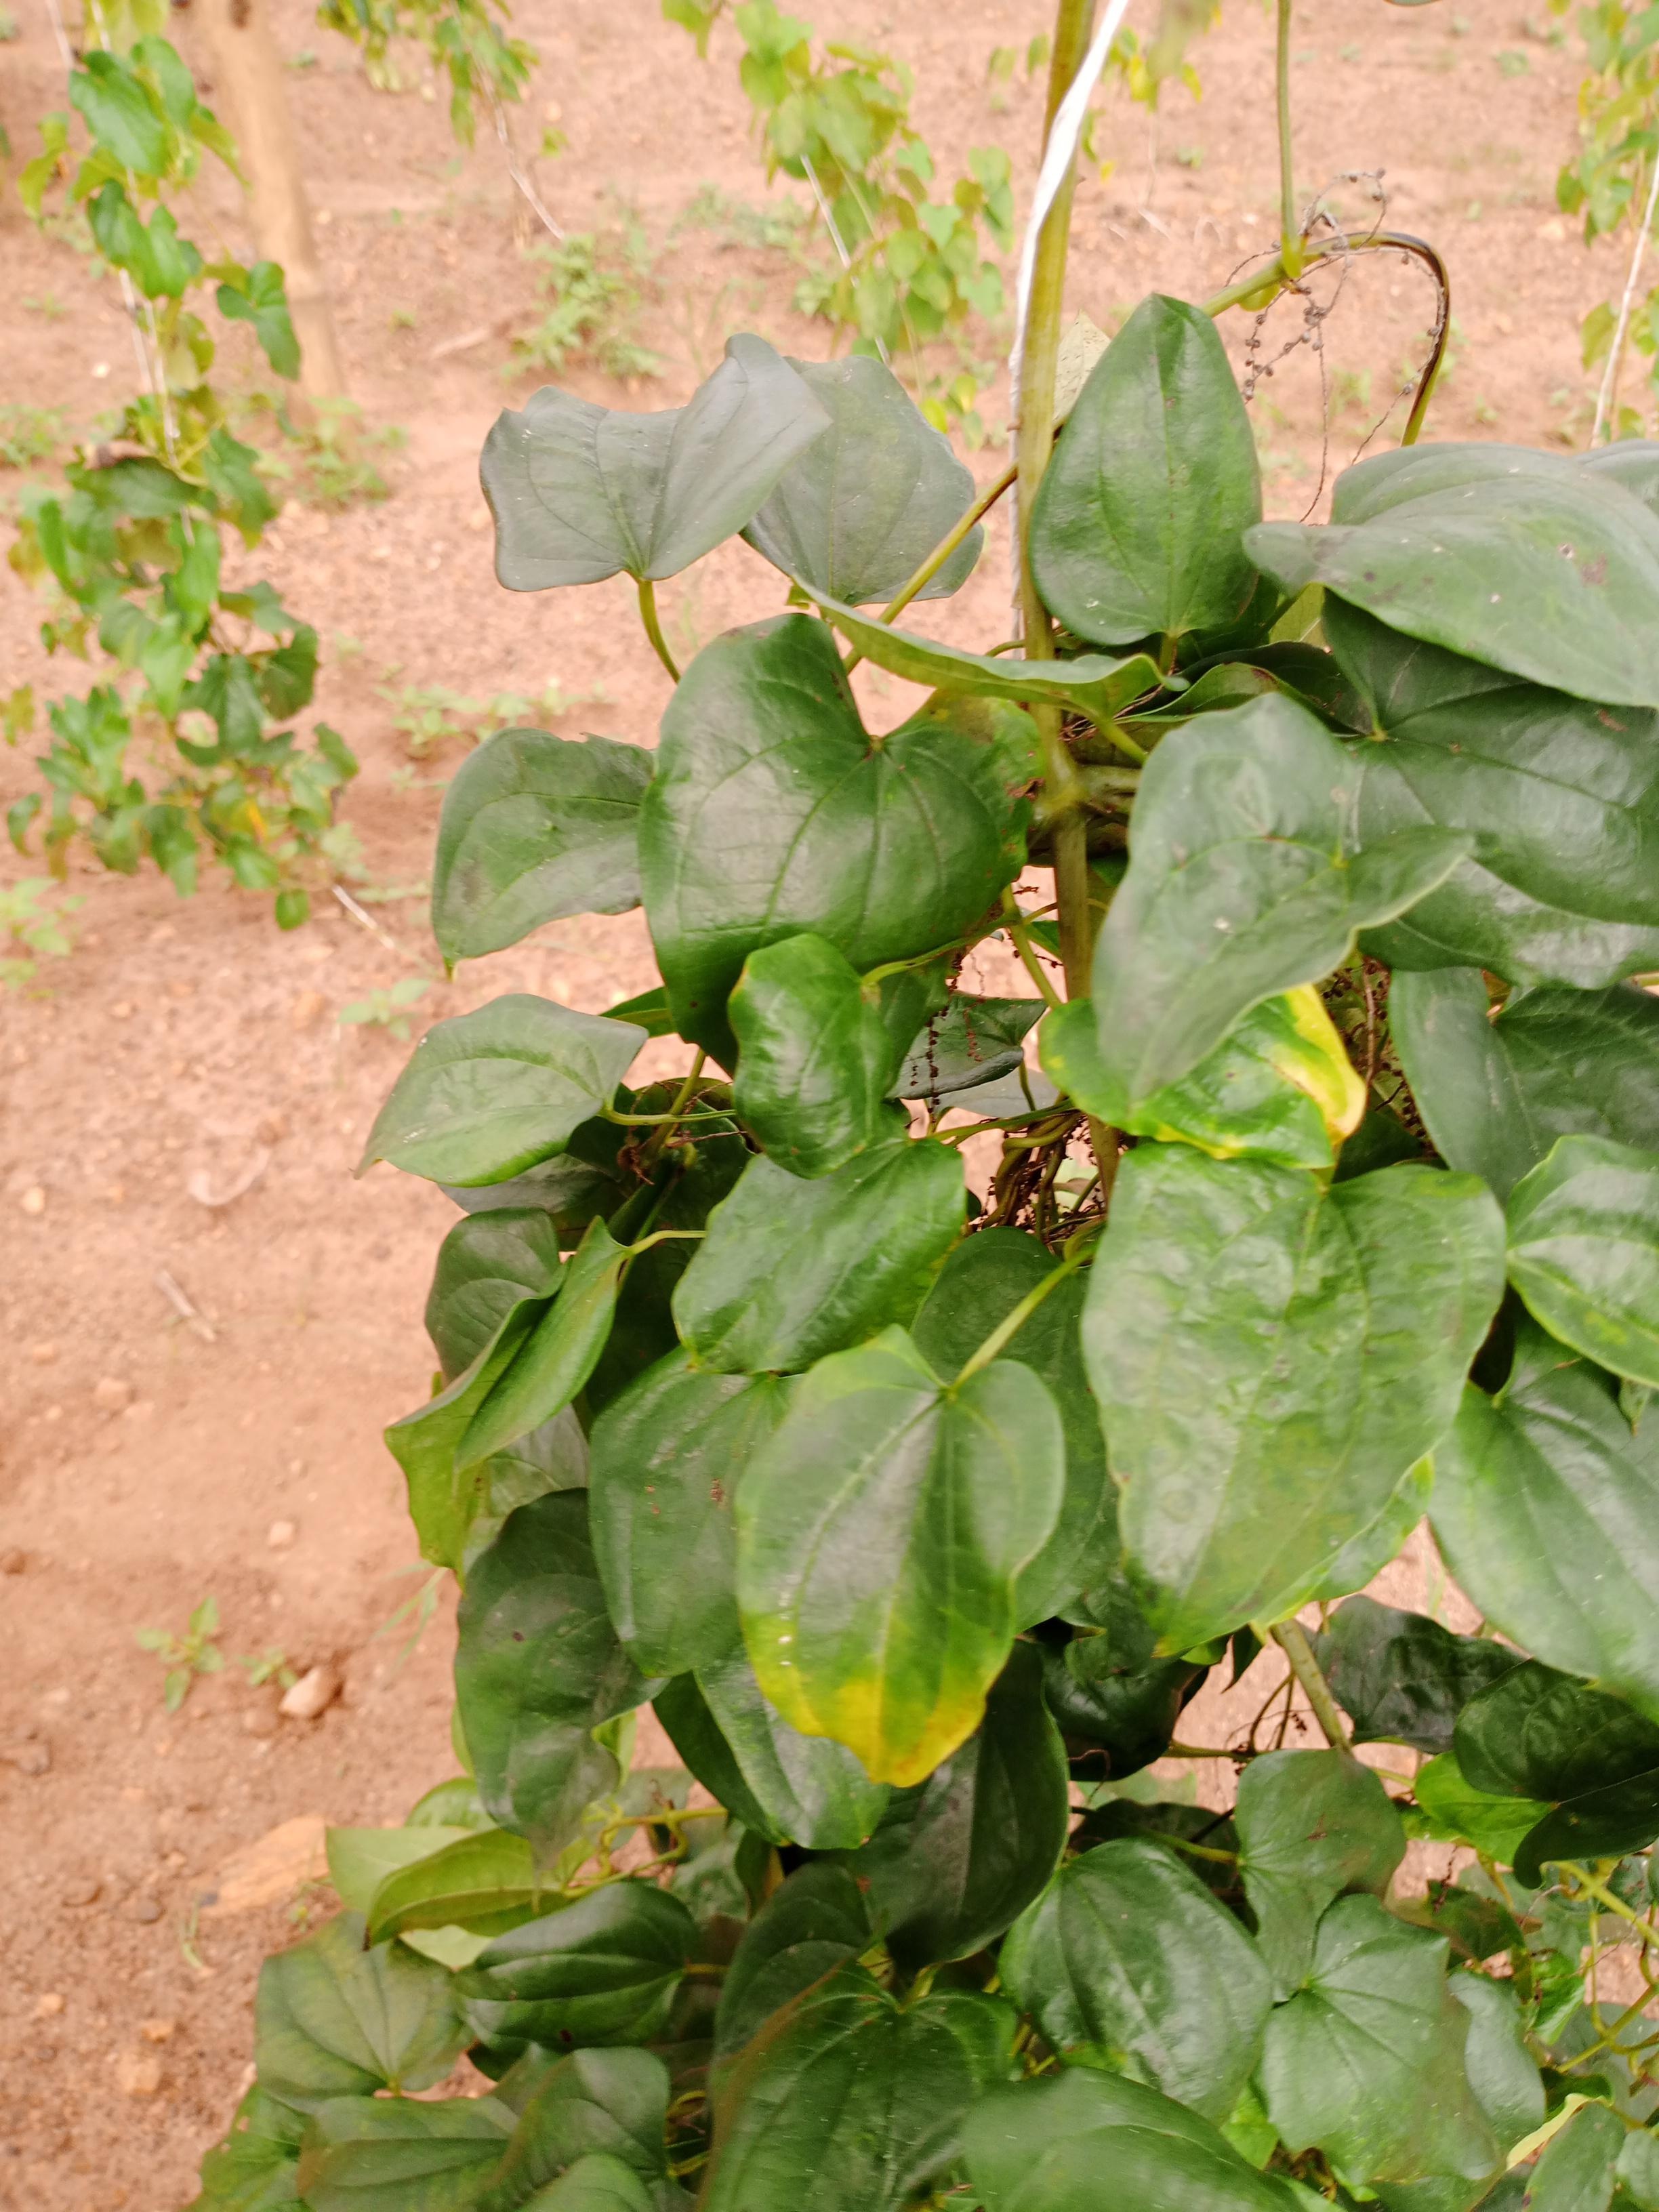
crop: yam
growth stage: vegetative
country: Nigeria
